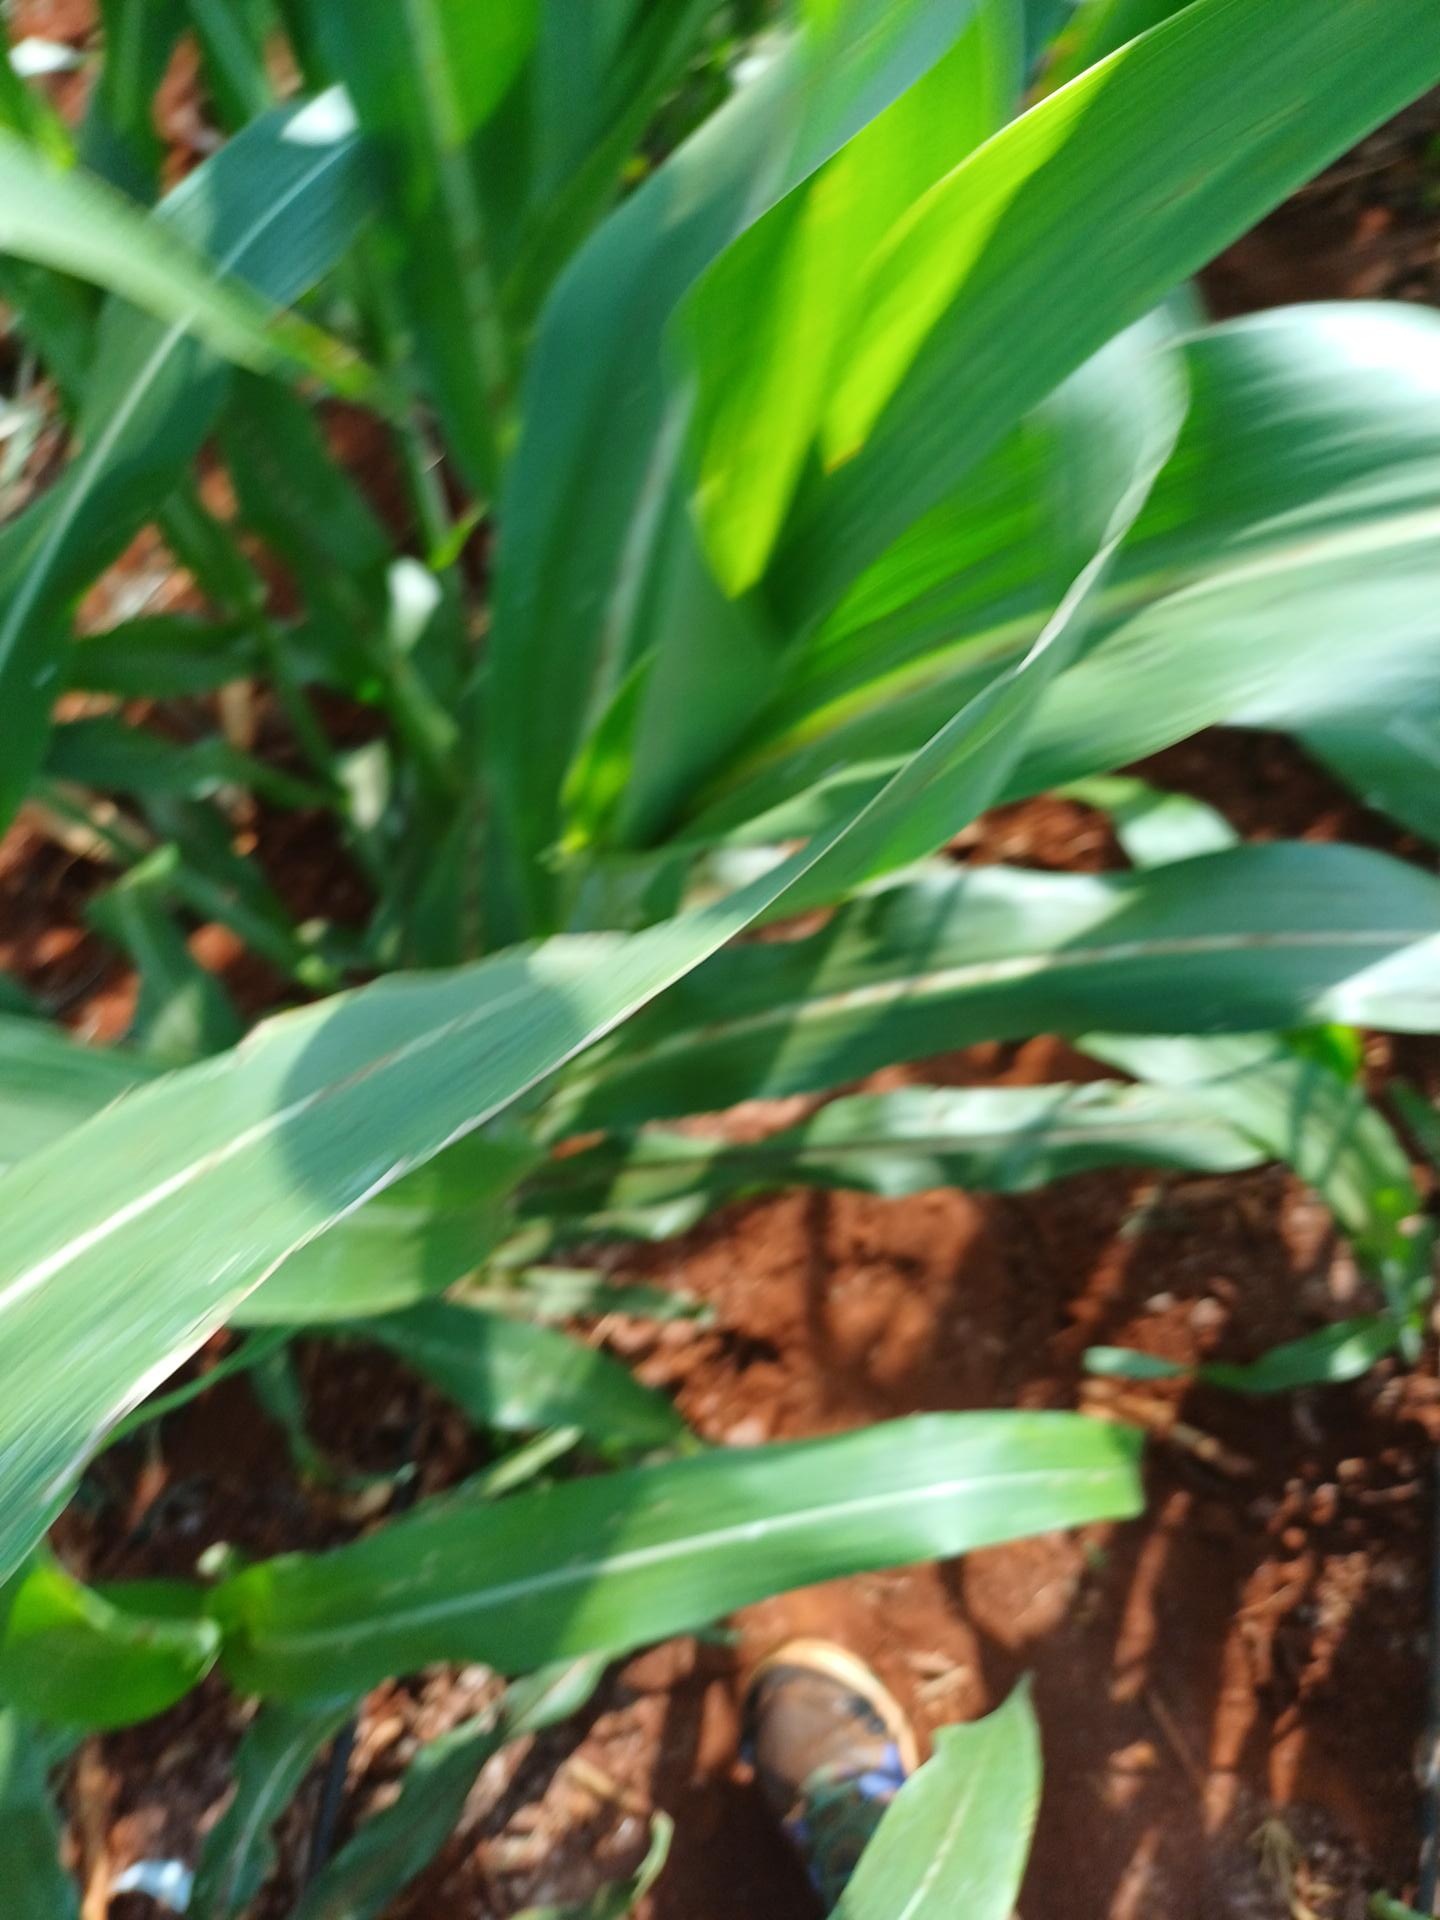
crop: sorghum
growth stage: vegetative
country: Kenya
